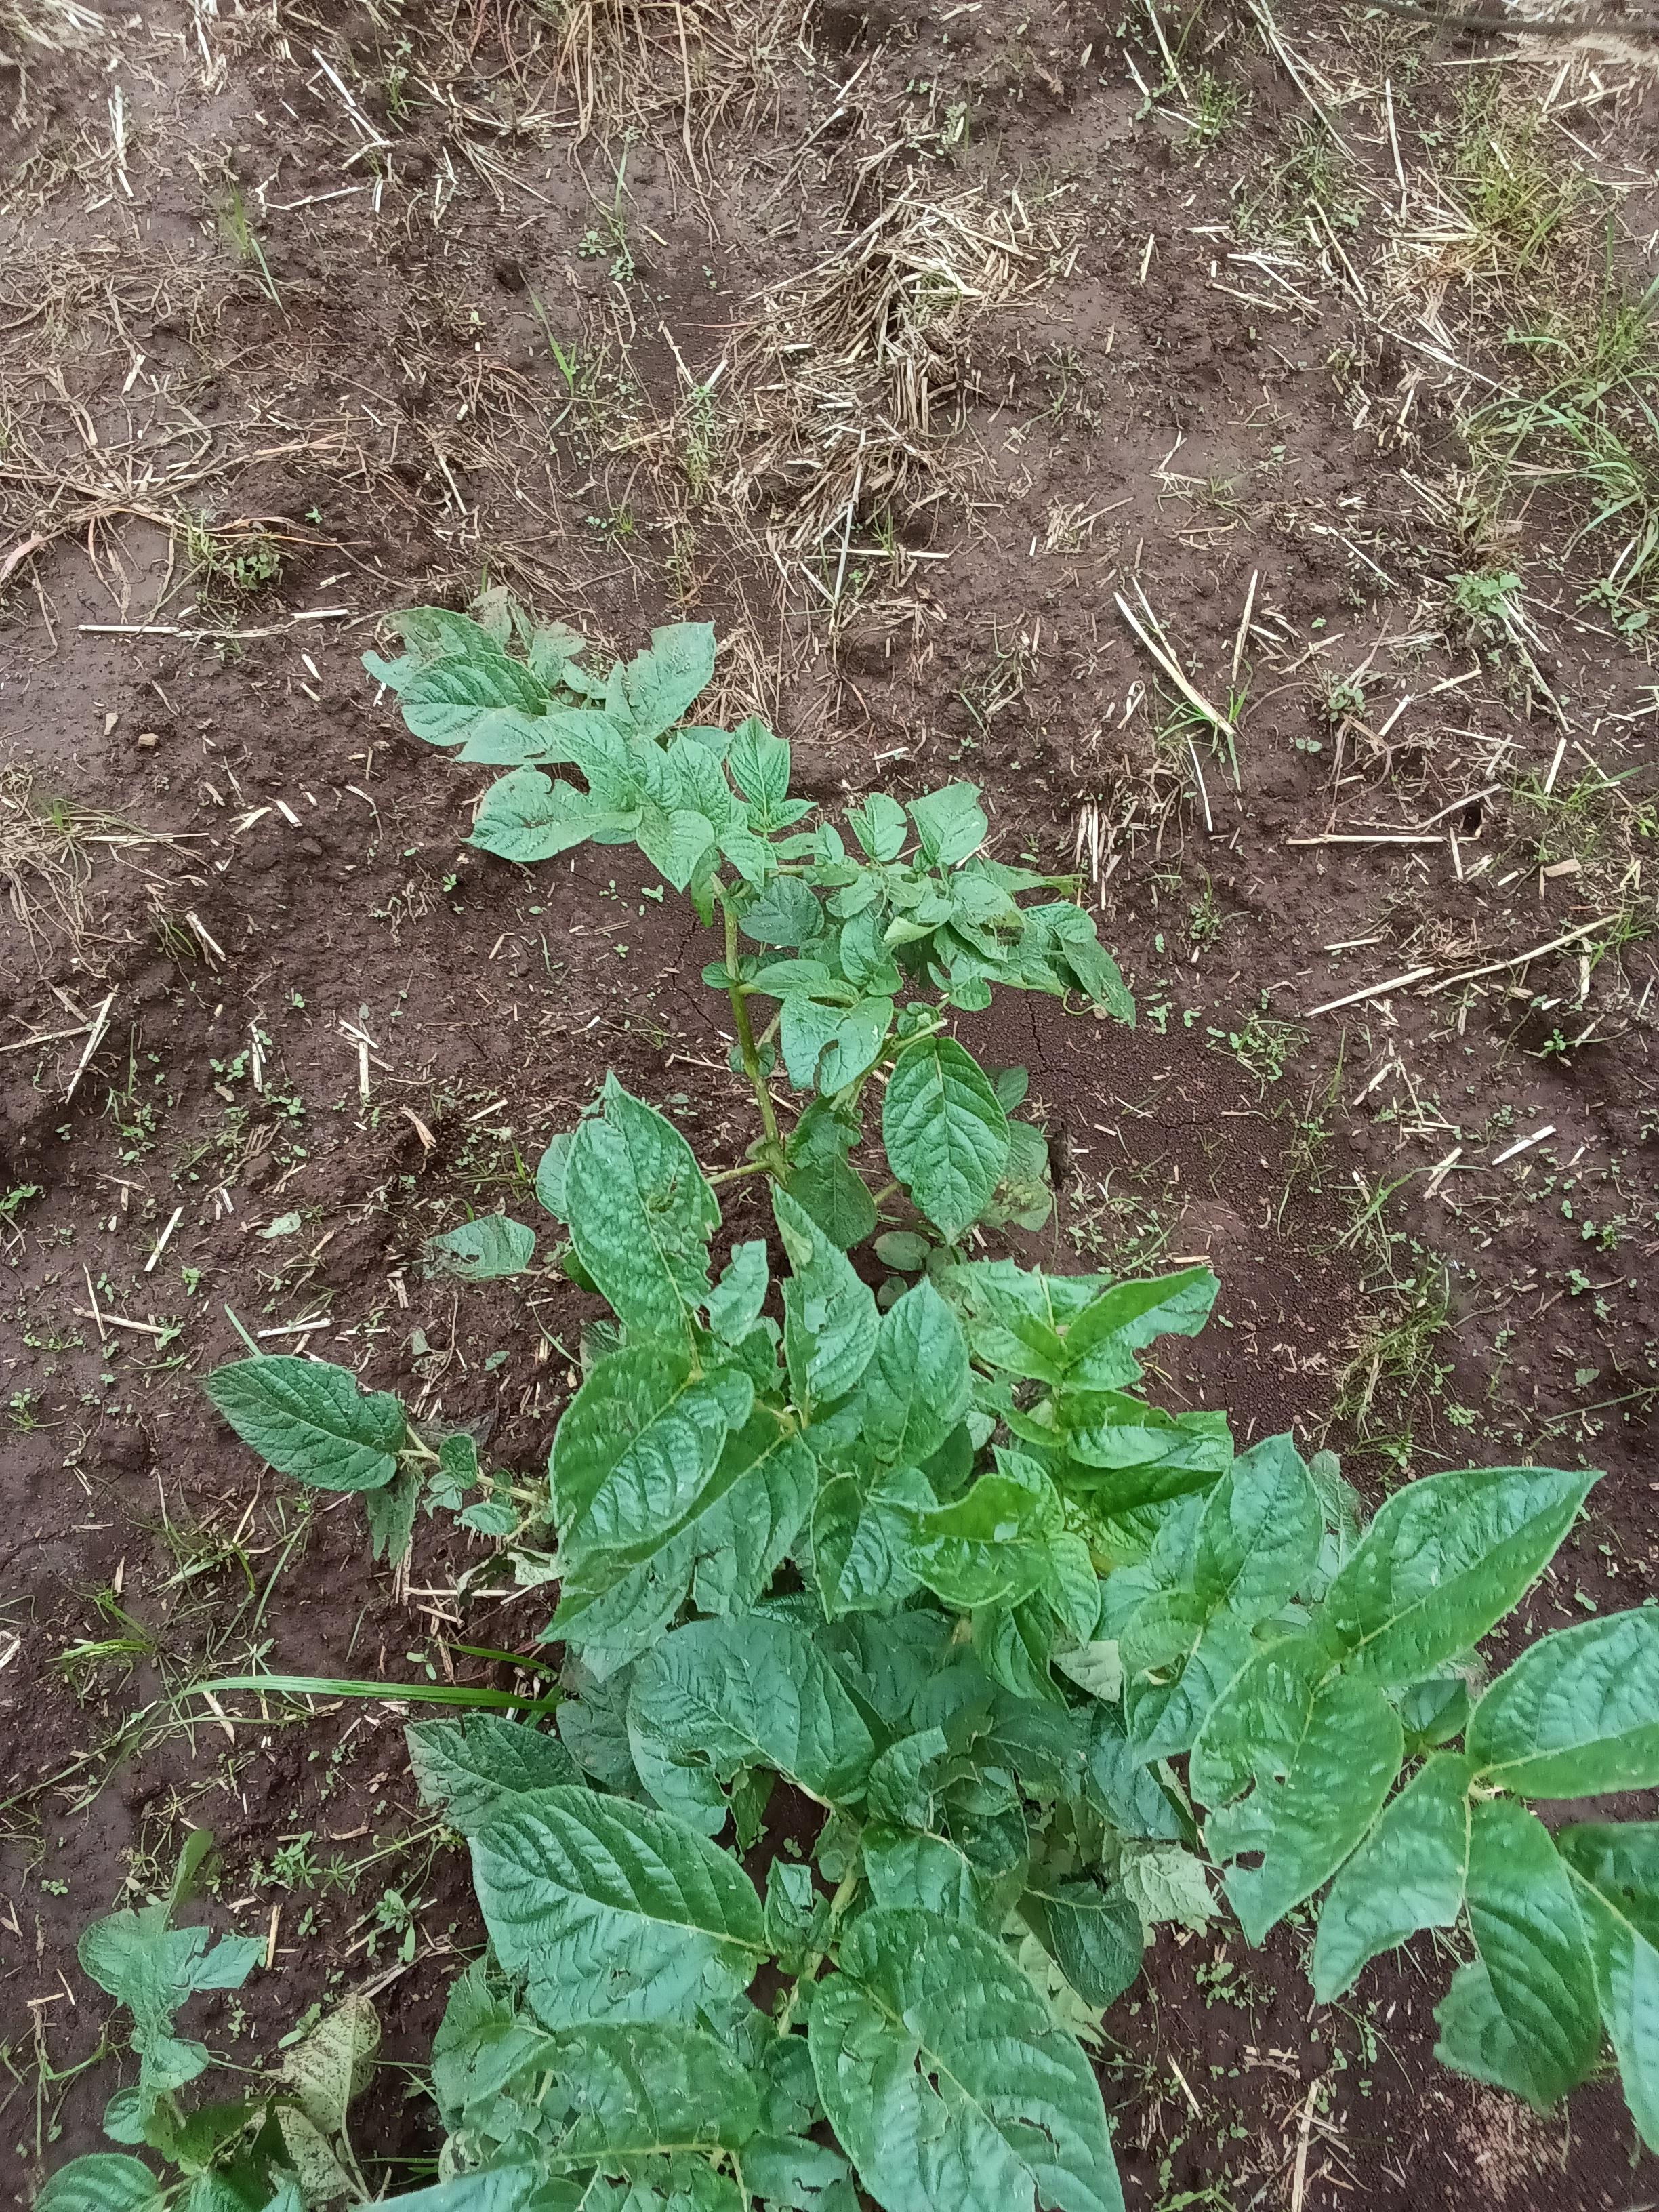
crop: potato
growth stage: vegetative
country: Kenya
